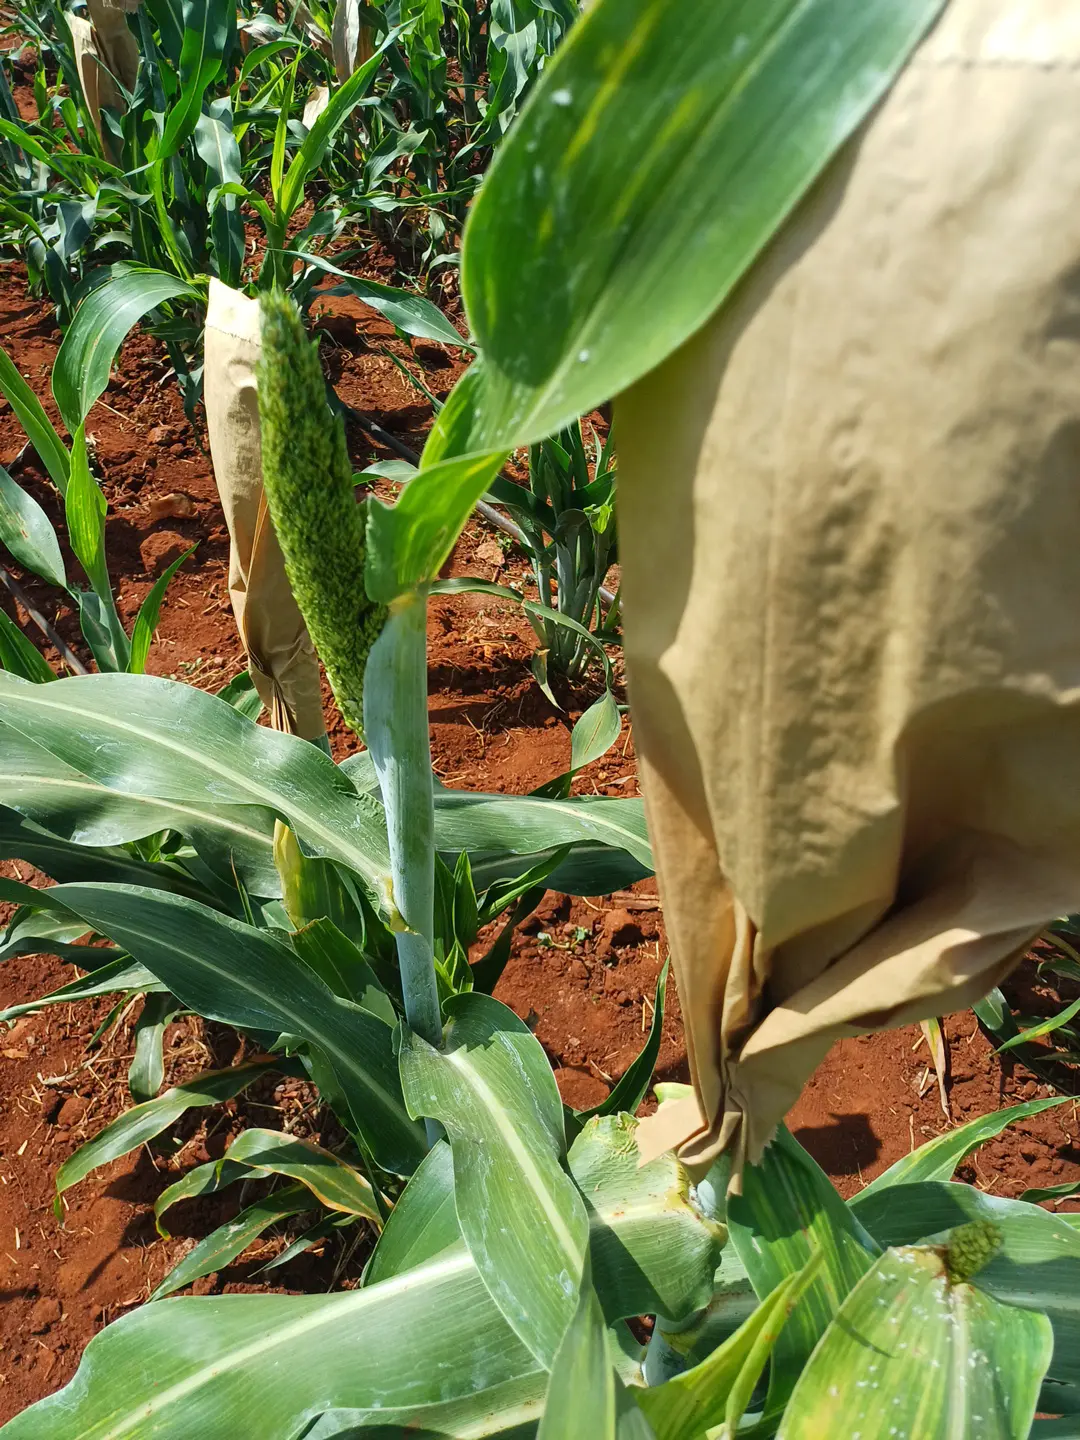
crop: sorghum
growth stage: vegetative
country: Kenya
